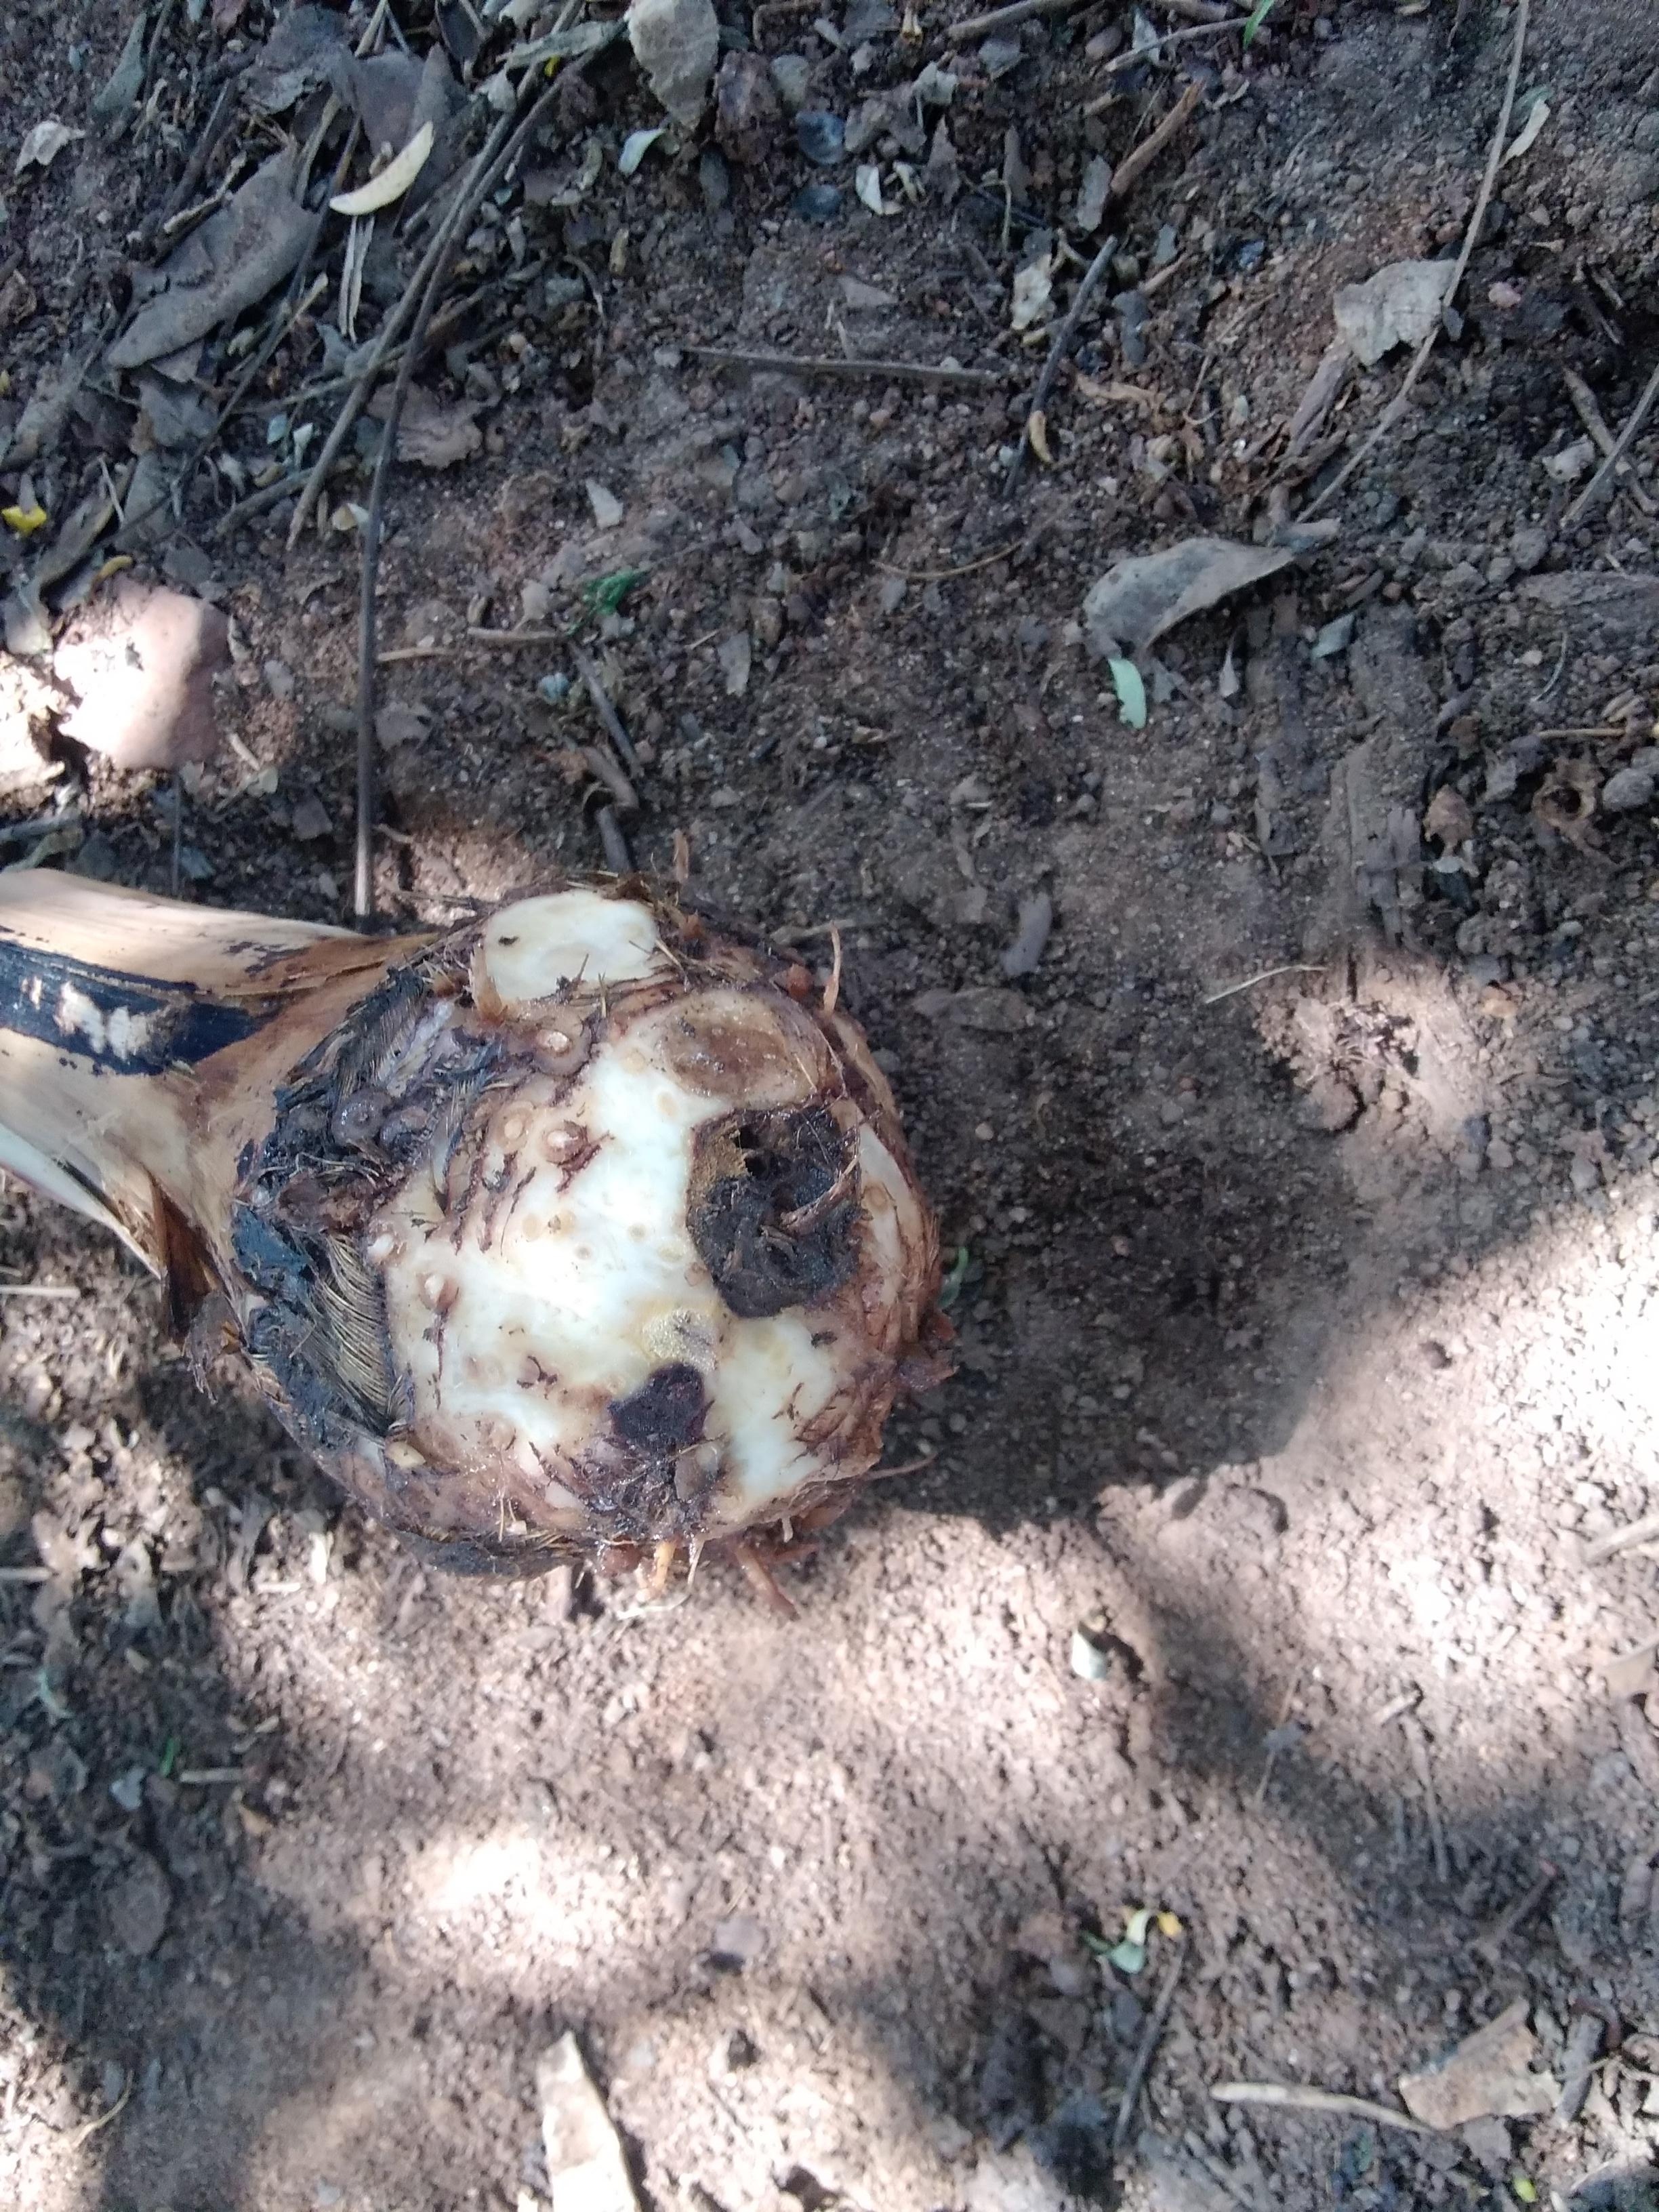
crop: banana
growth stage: vegetative
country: Tanzania
